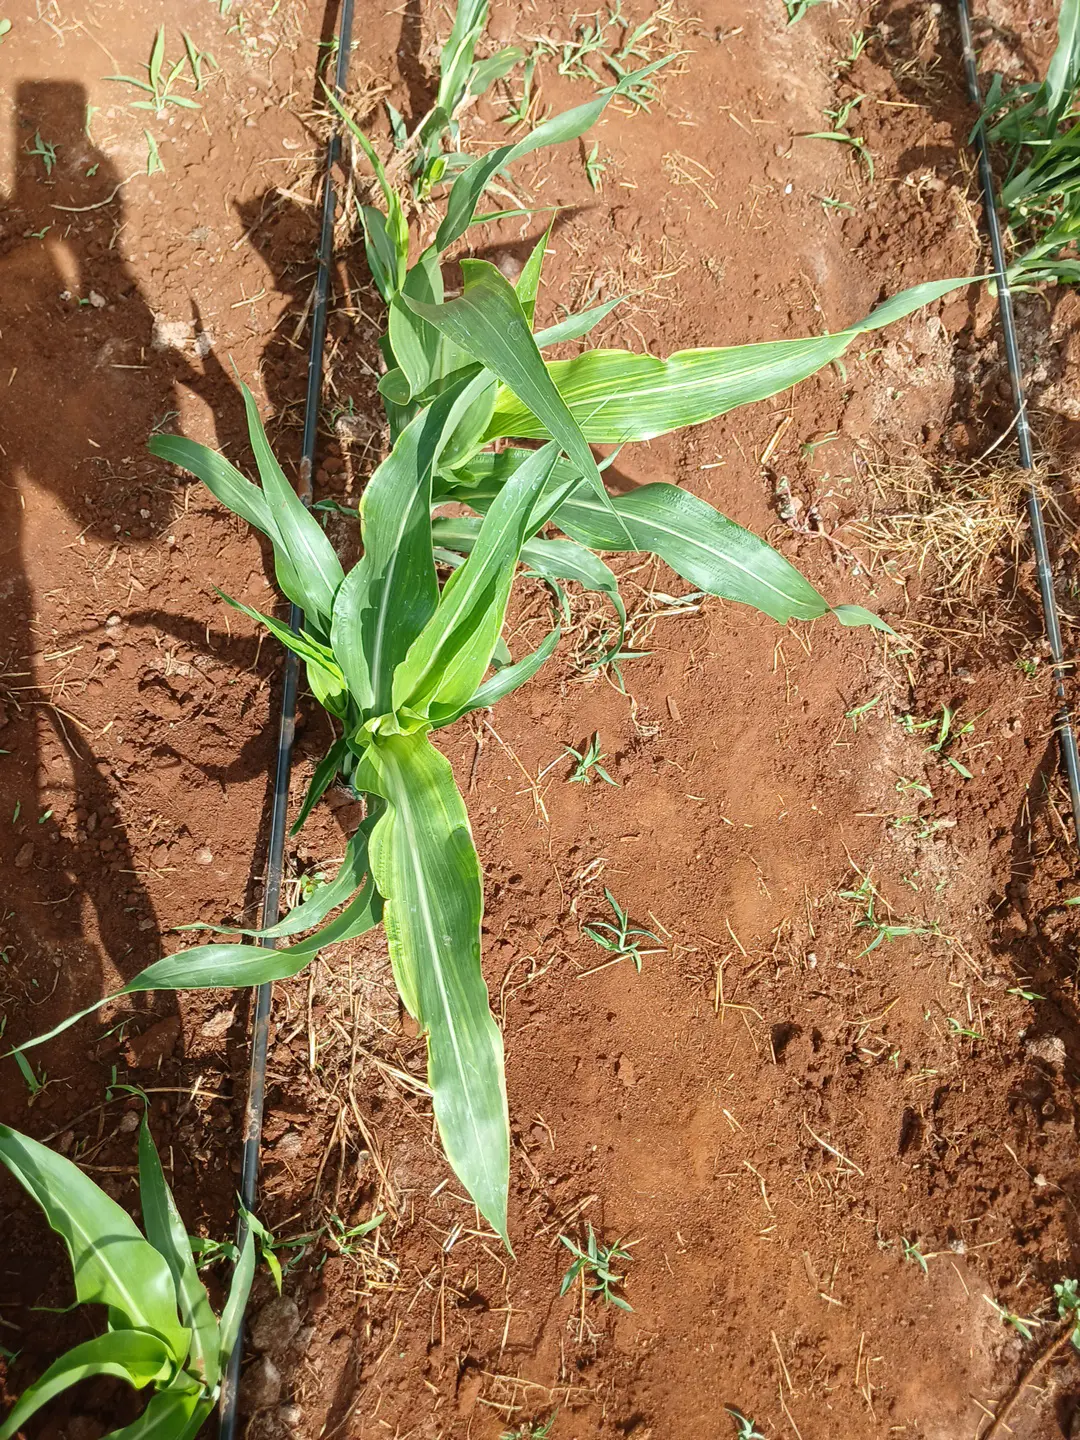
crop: sorghum
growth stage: elongation stem
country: Kenya
